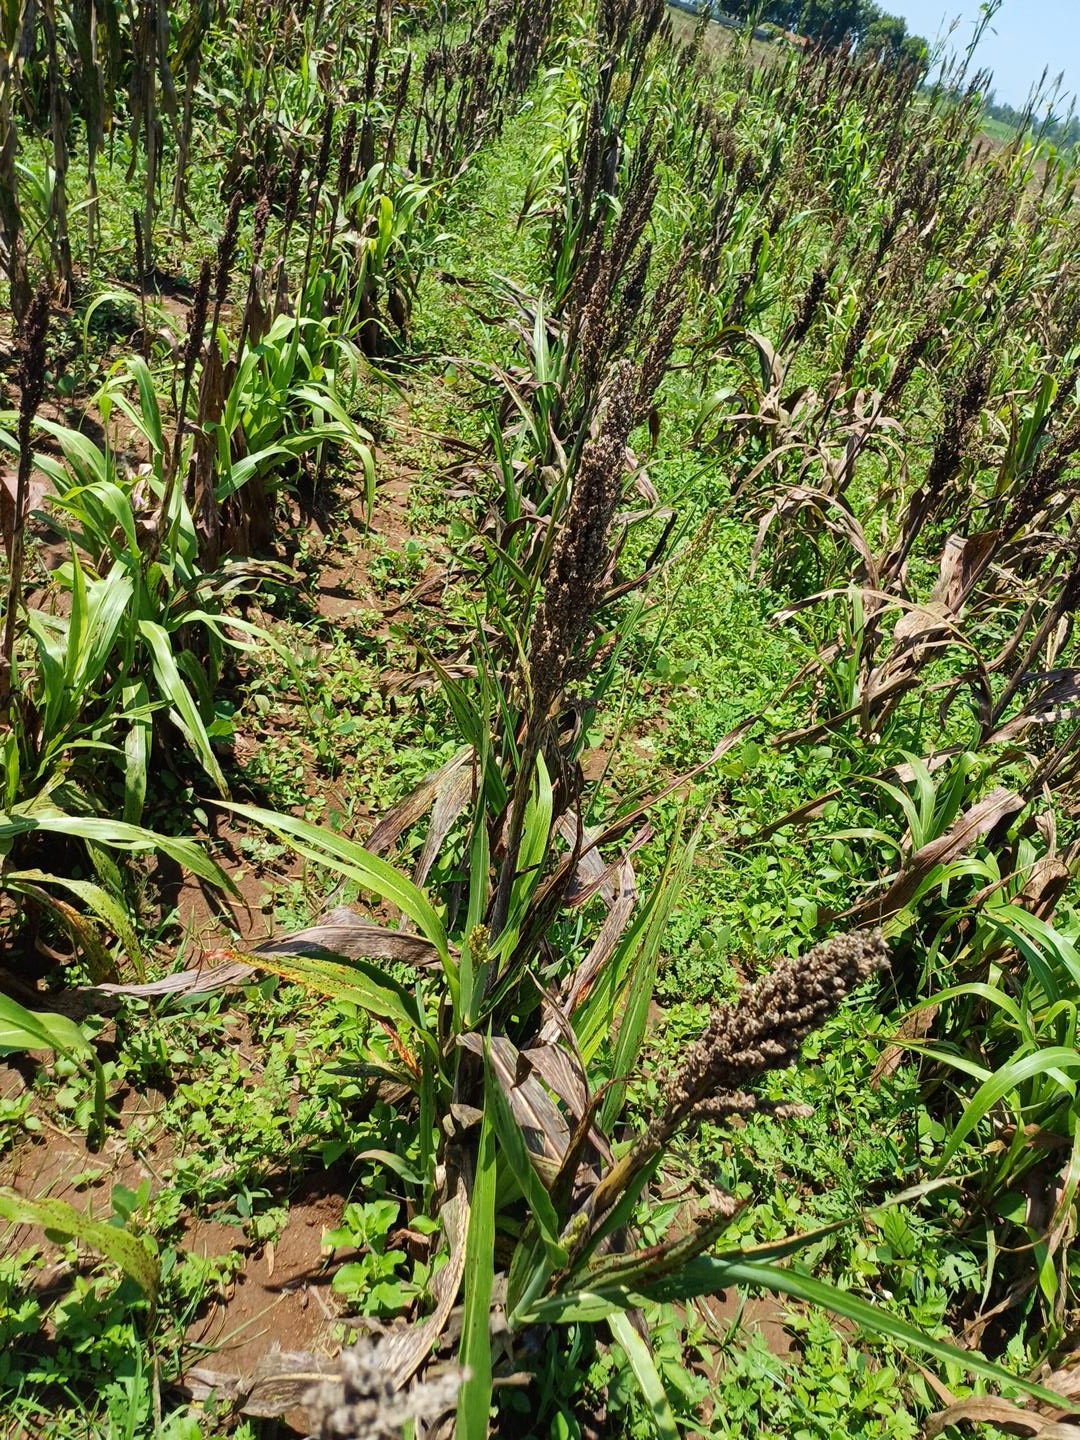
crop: sorghum
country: Kenya
